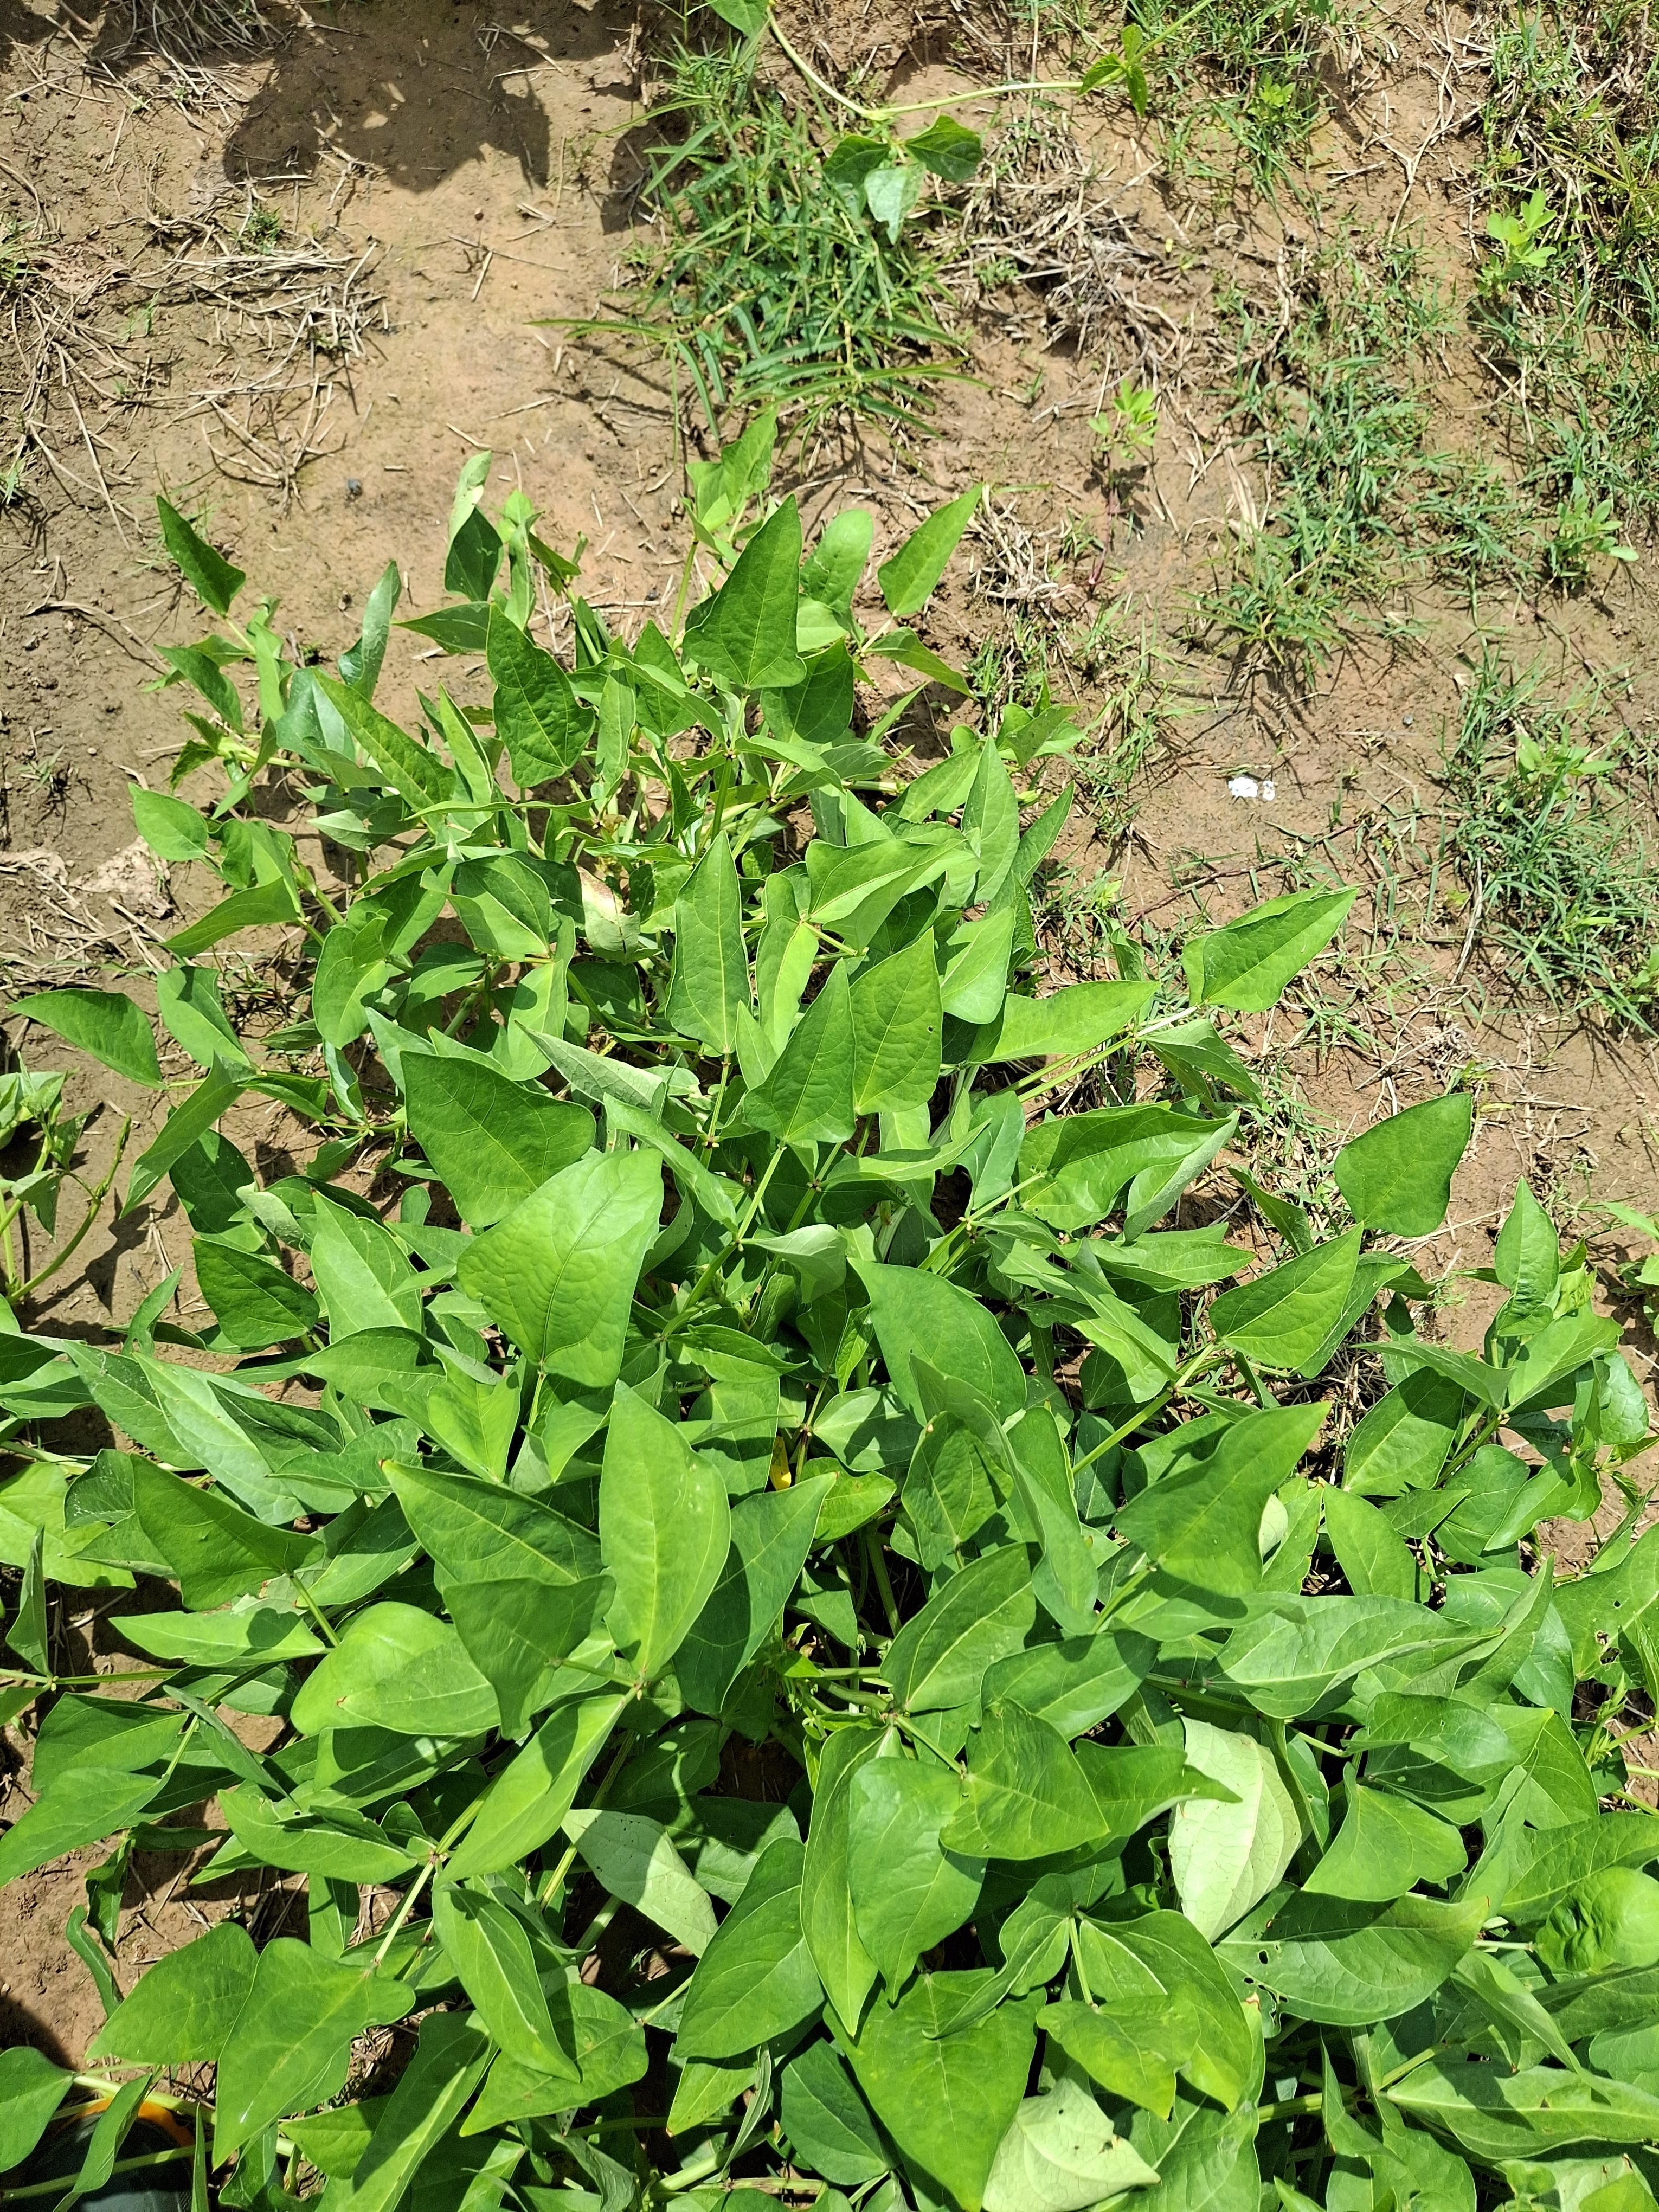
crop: cowpea
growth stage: flowering
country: Nigeria
